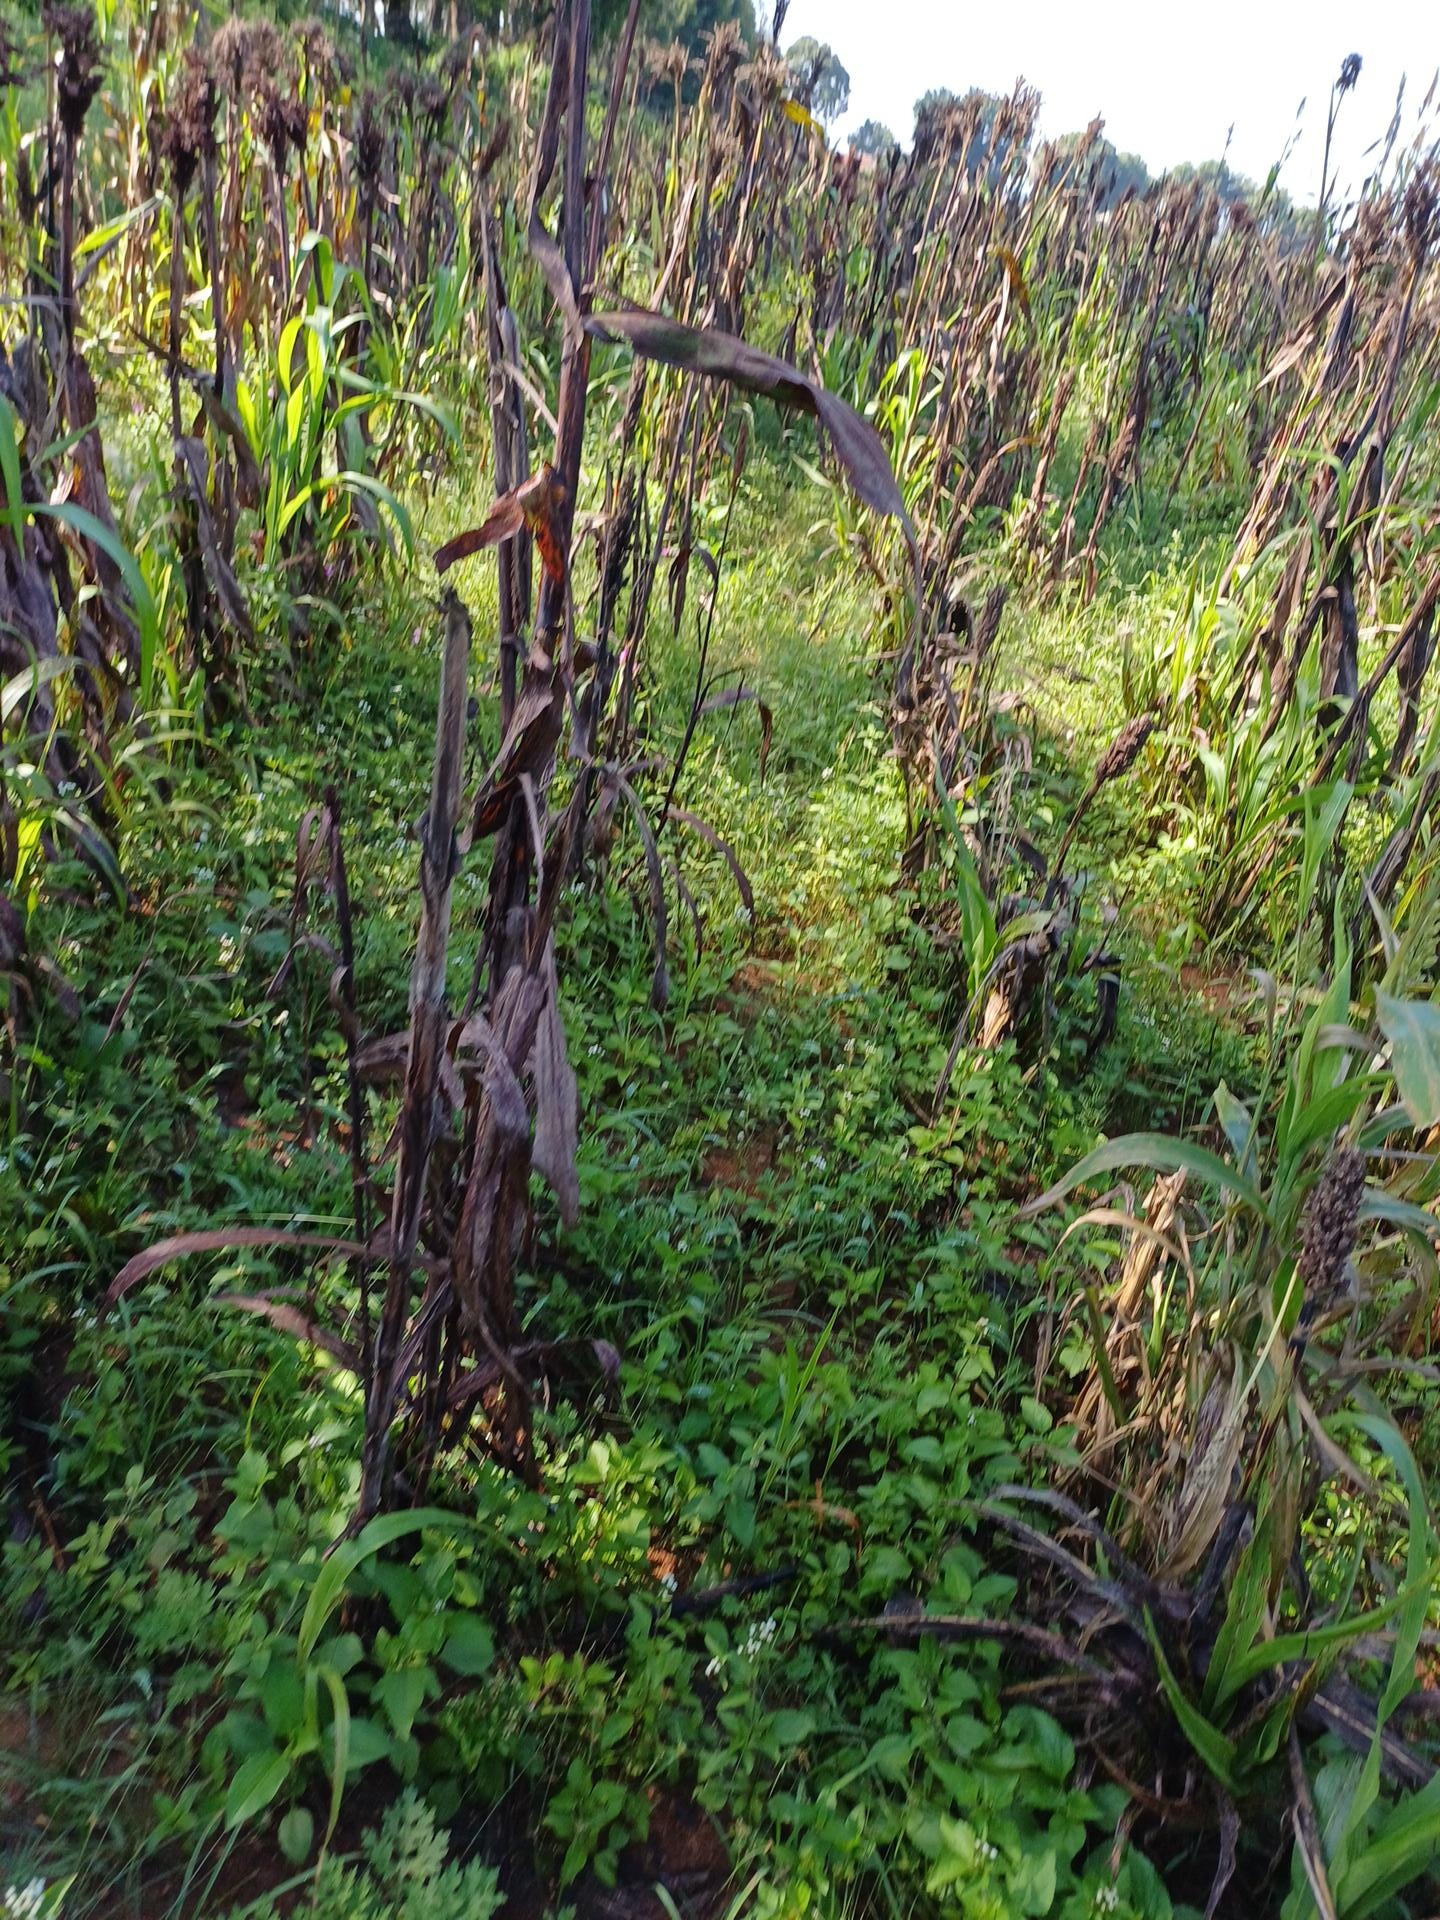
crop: sorghum
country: Kenya
